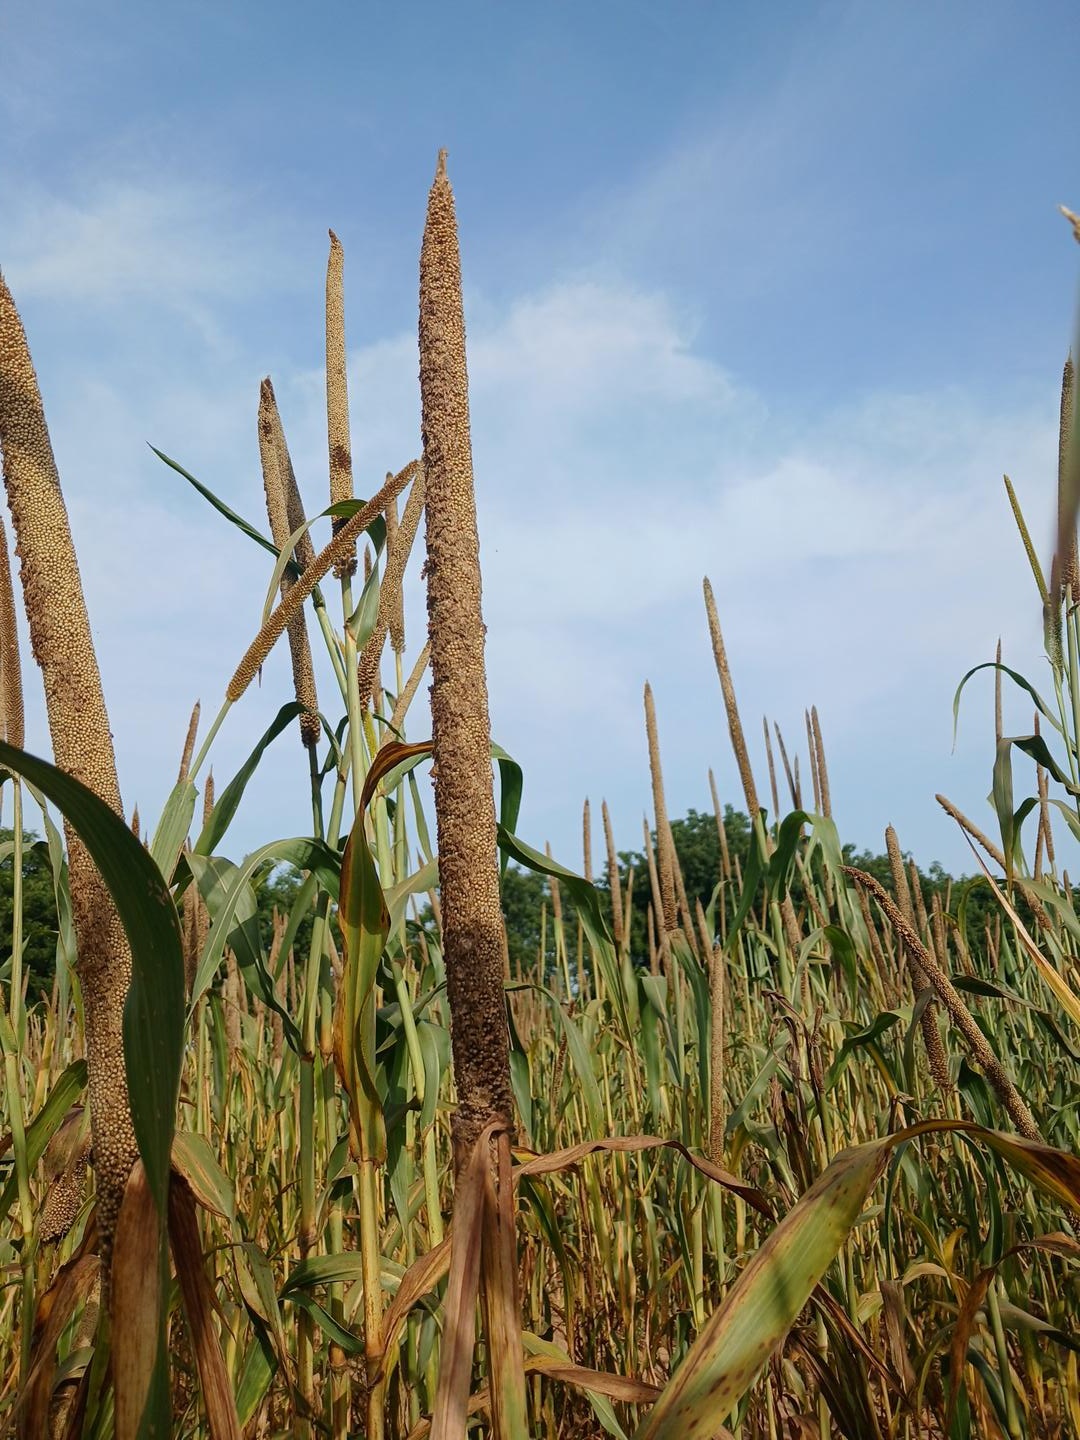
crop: pearl millet
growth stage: maturity
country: Senegal
